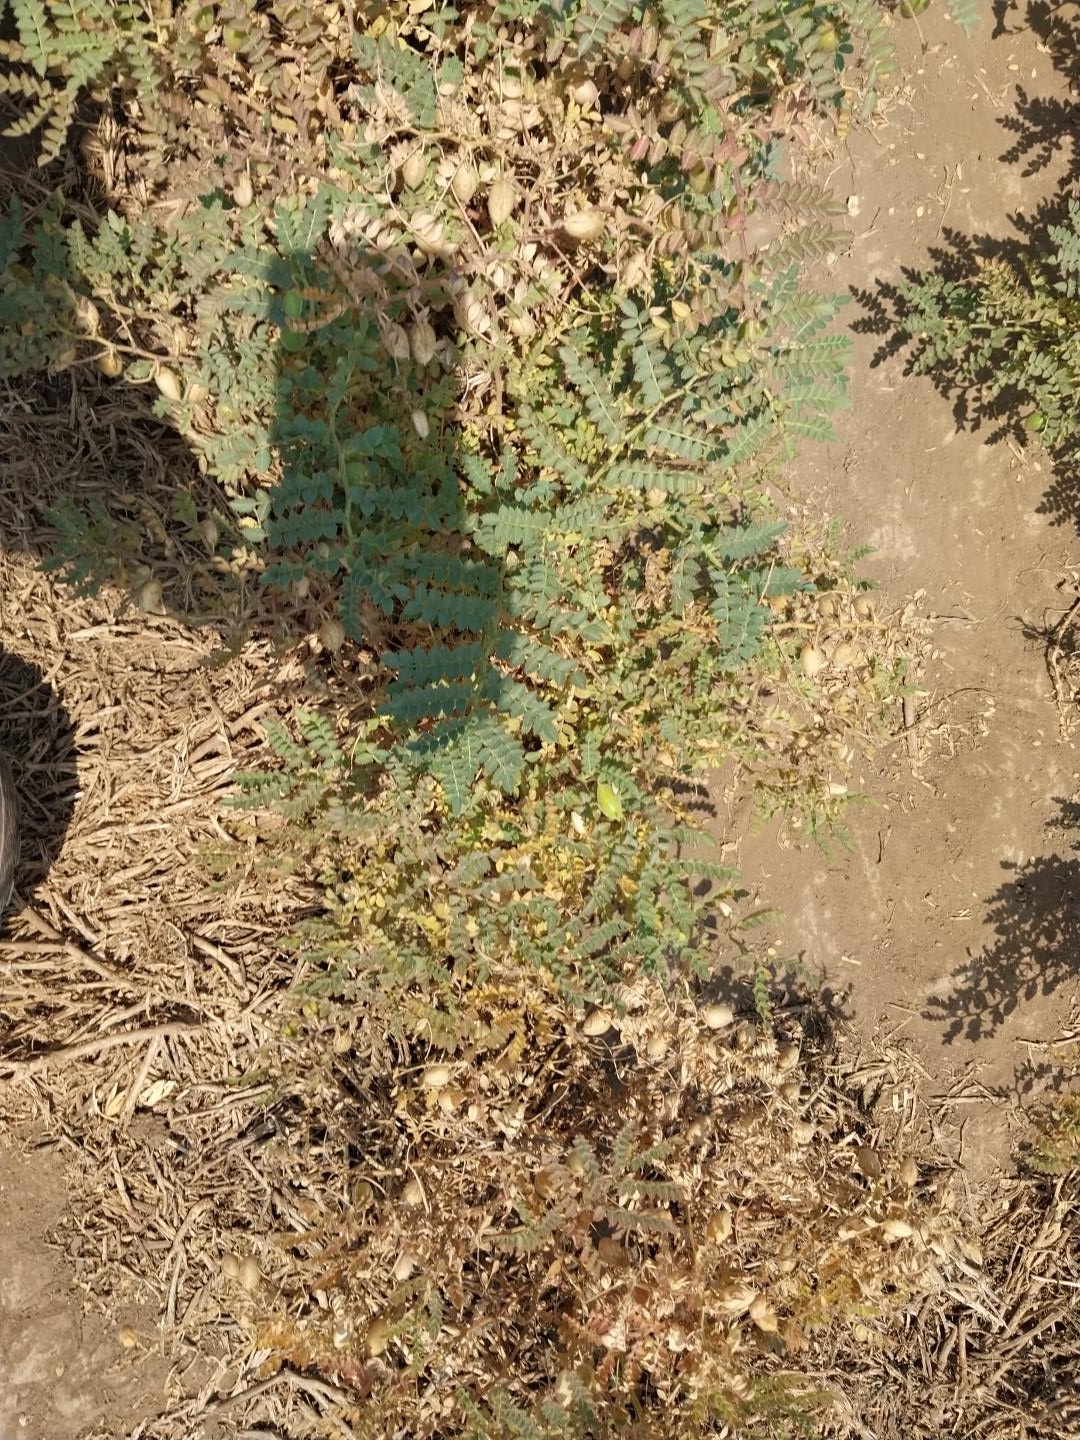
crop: chickpea
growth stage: development pod
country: Tanzania
